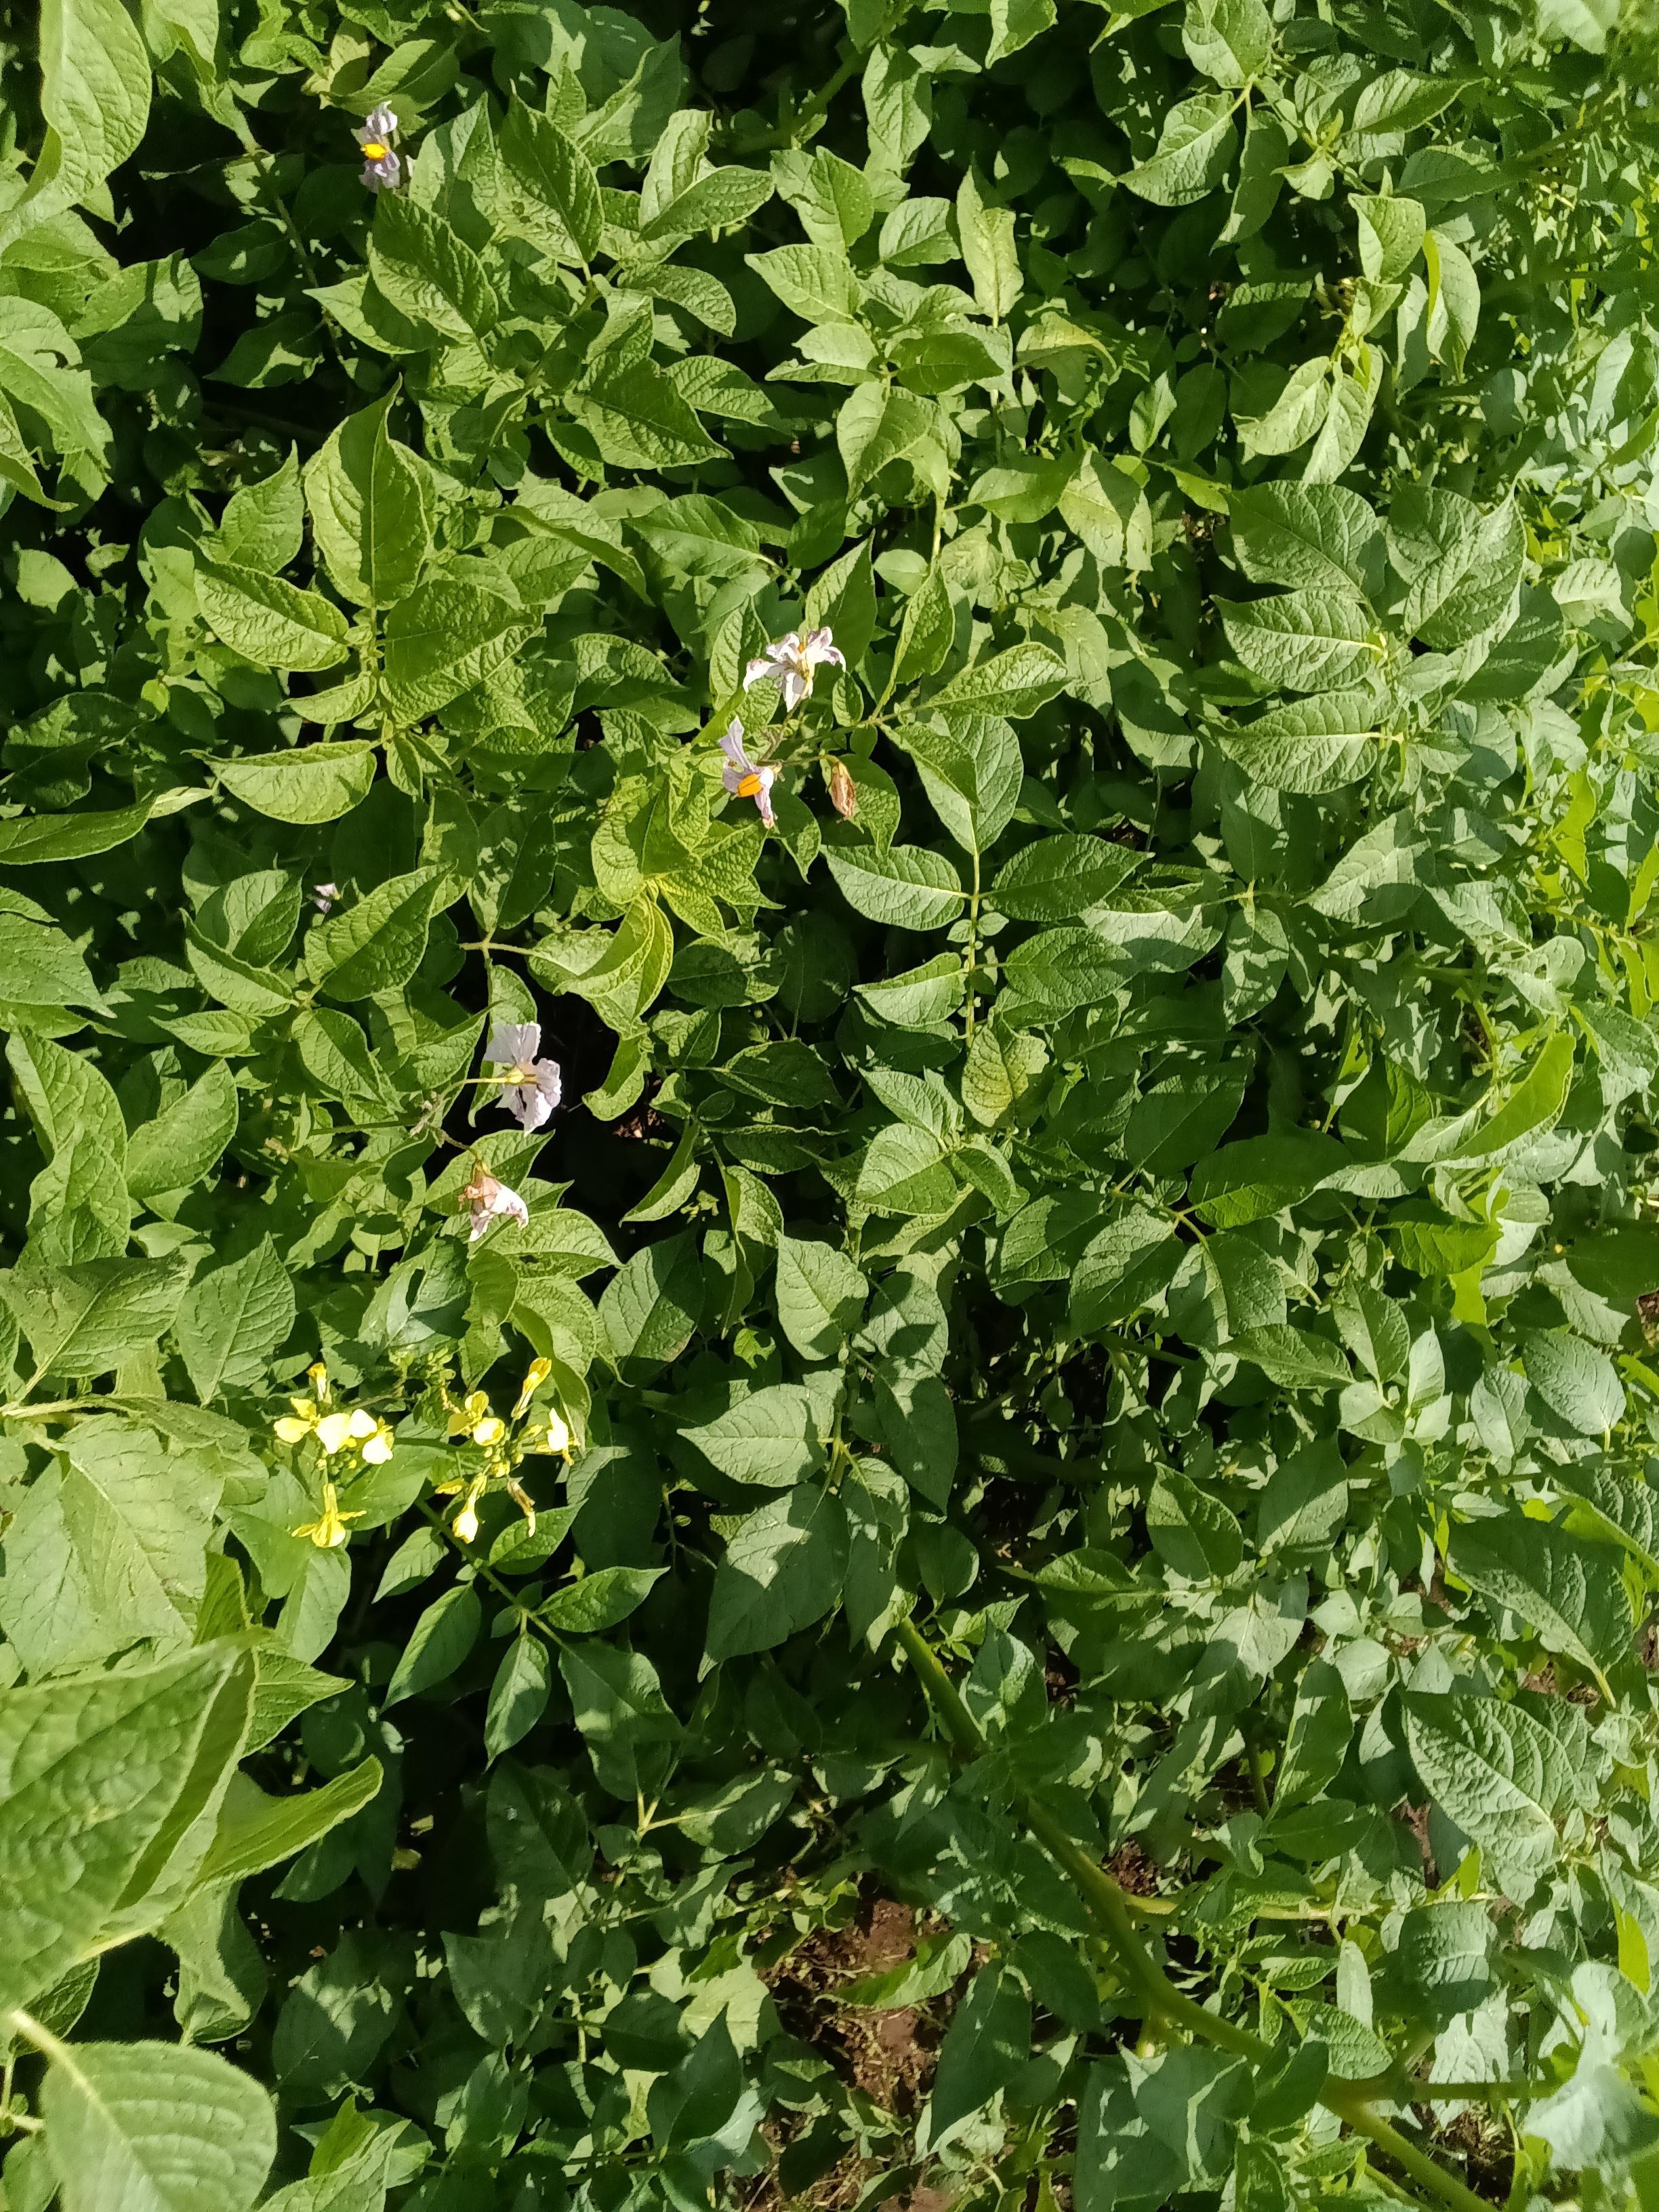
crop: potato
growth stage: flowering
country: Kenya
